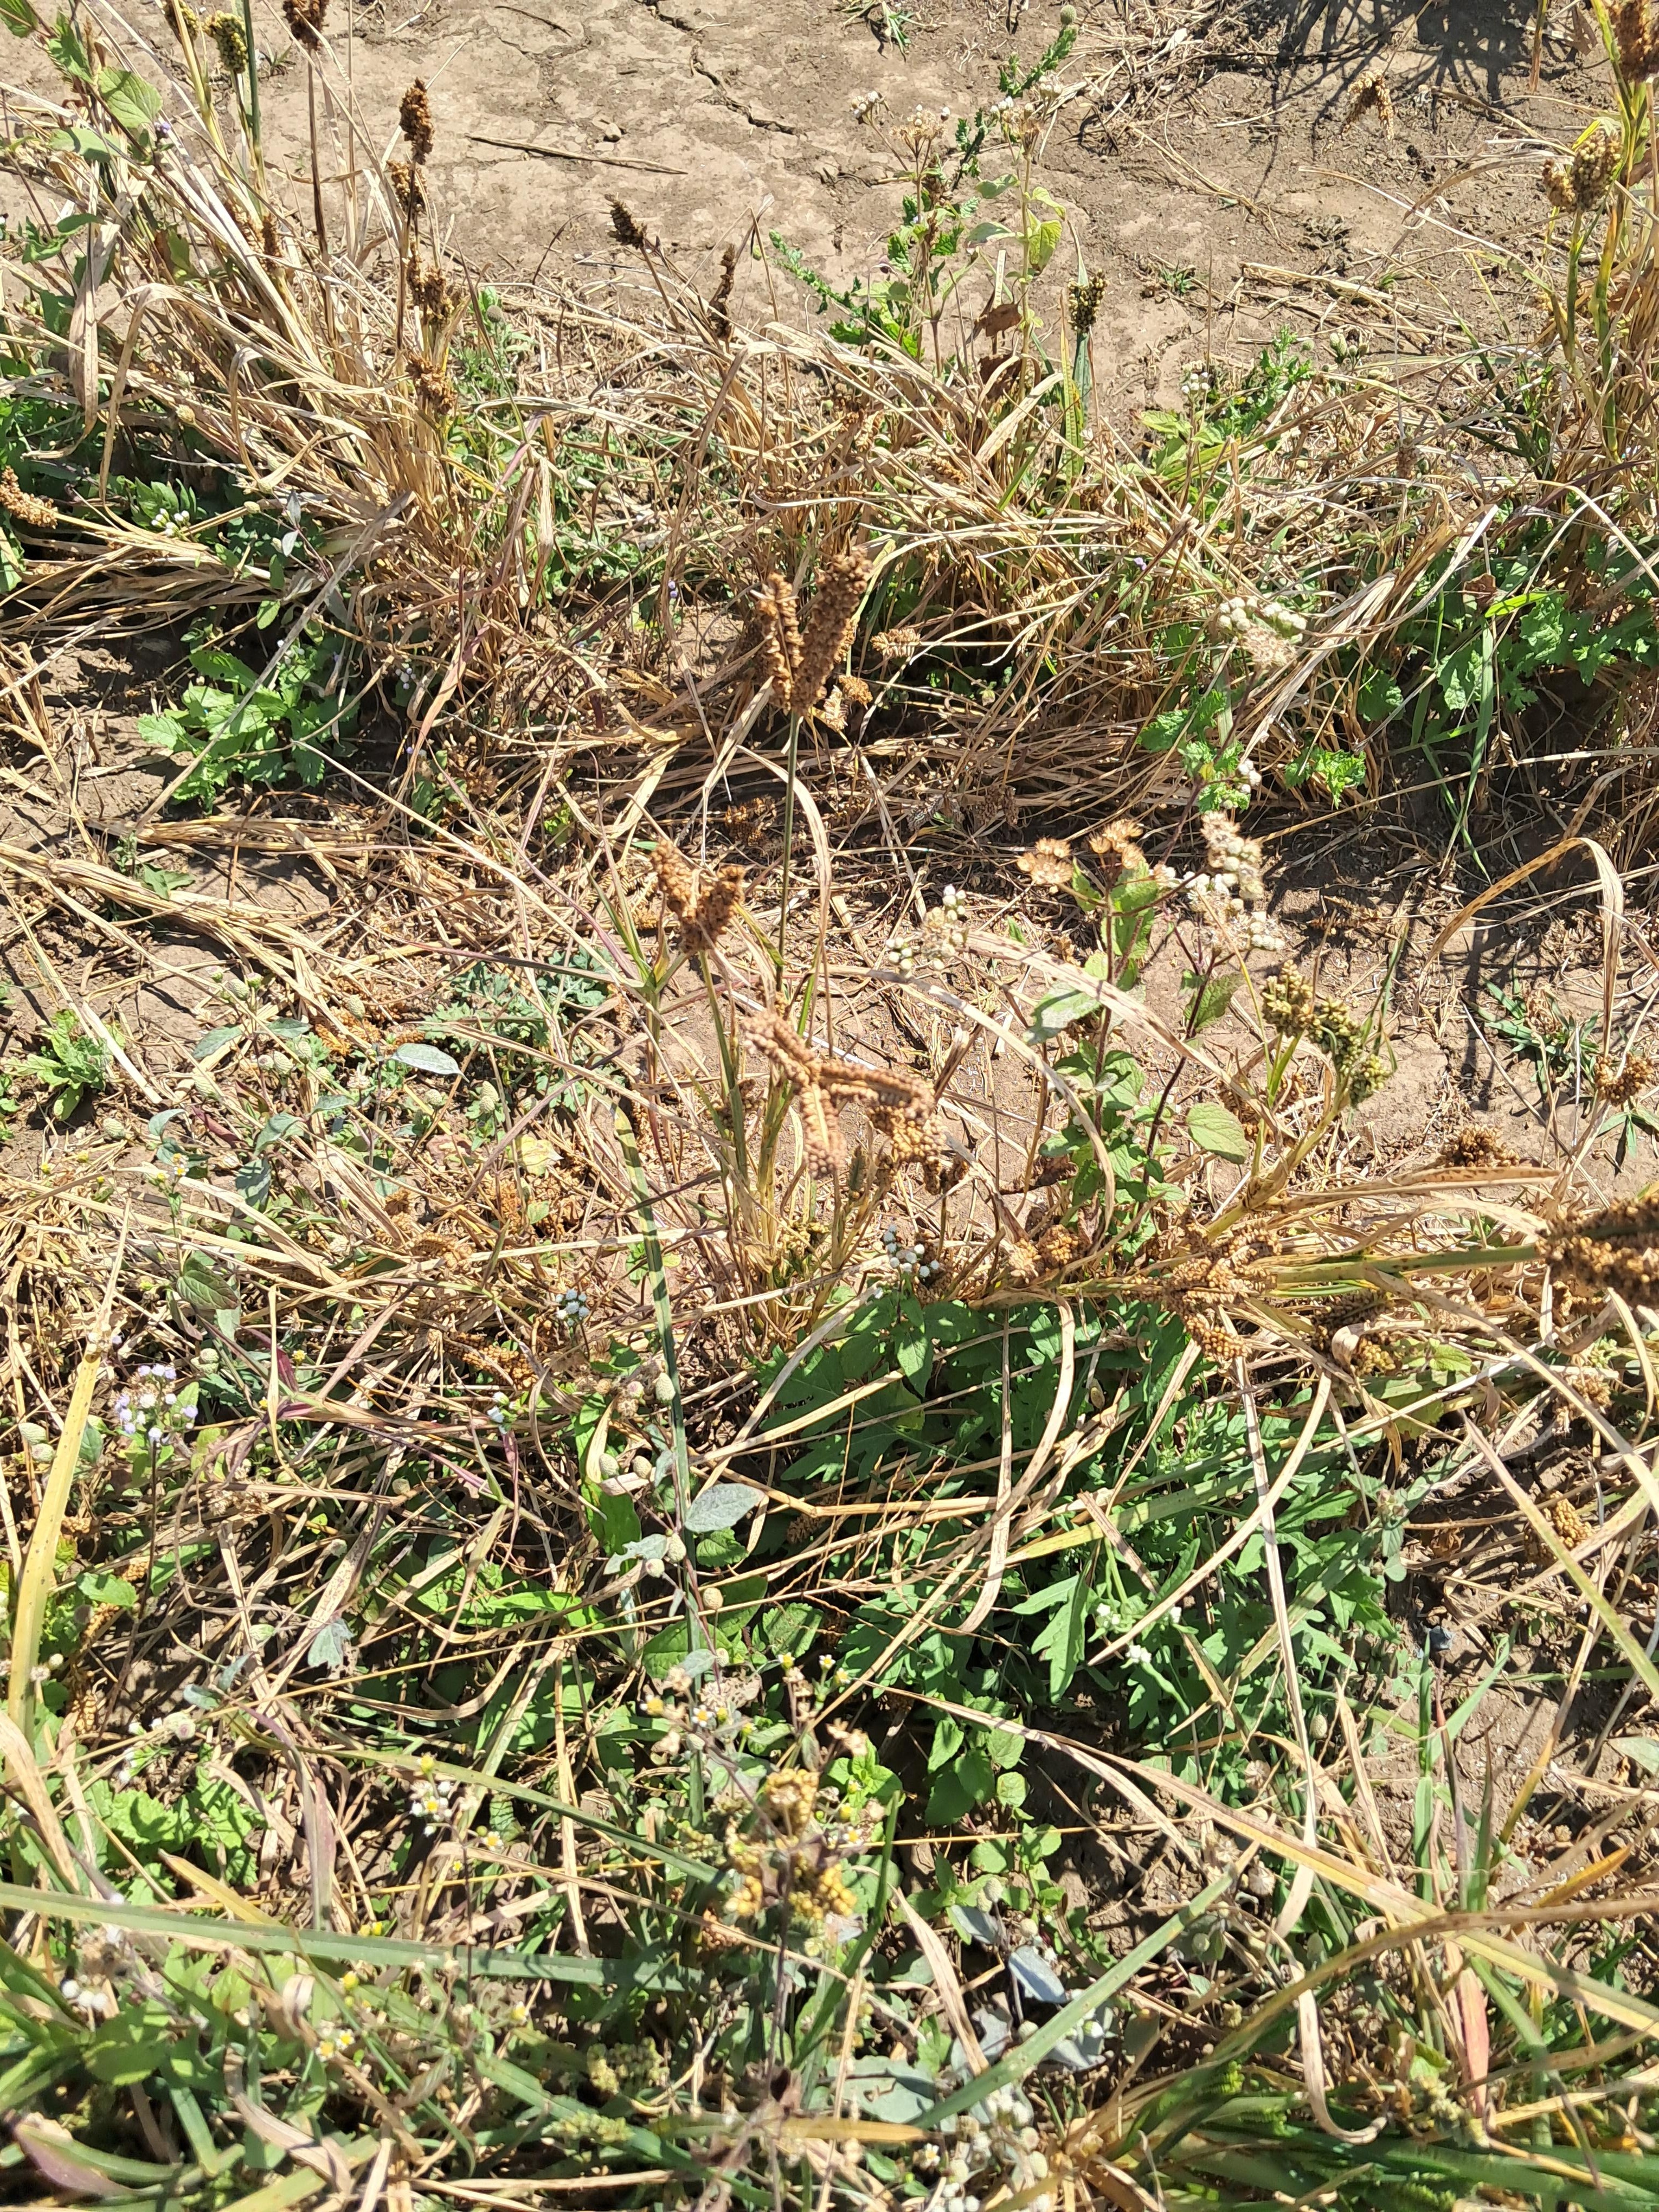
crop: finger millet
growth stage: filling grain
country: Tanzania
